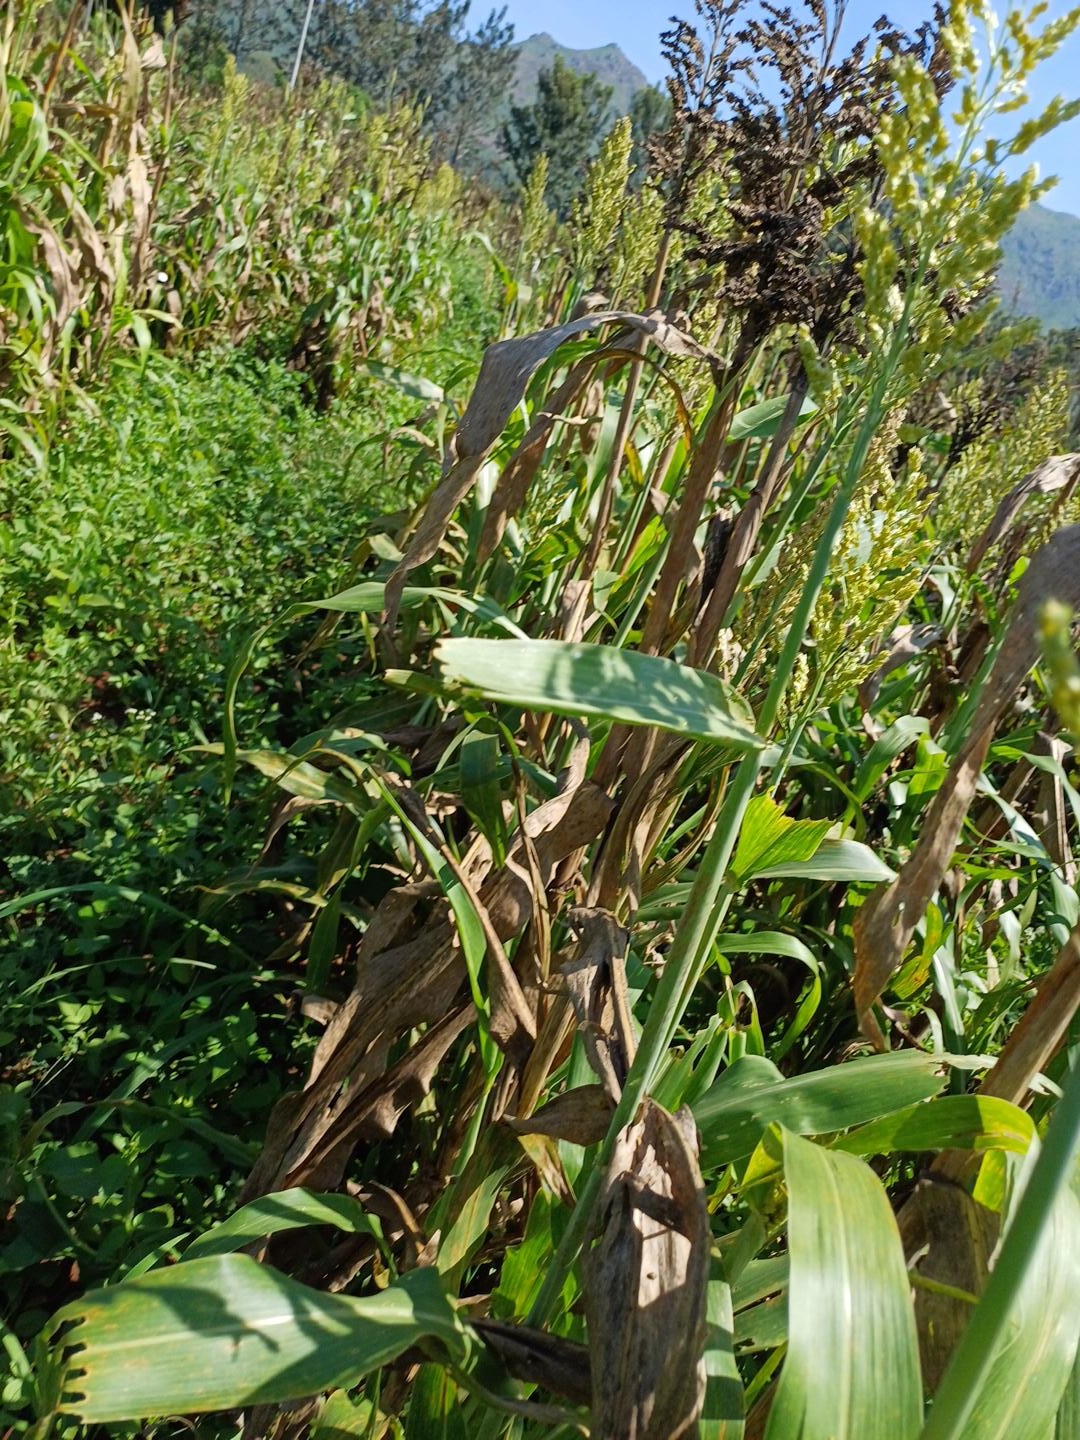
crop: sorghum
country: Kenya
